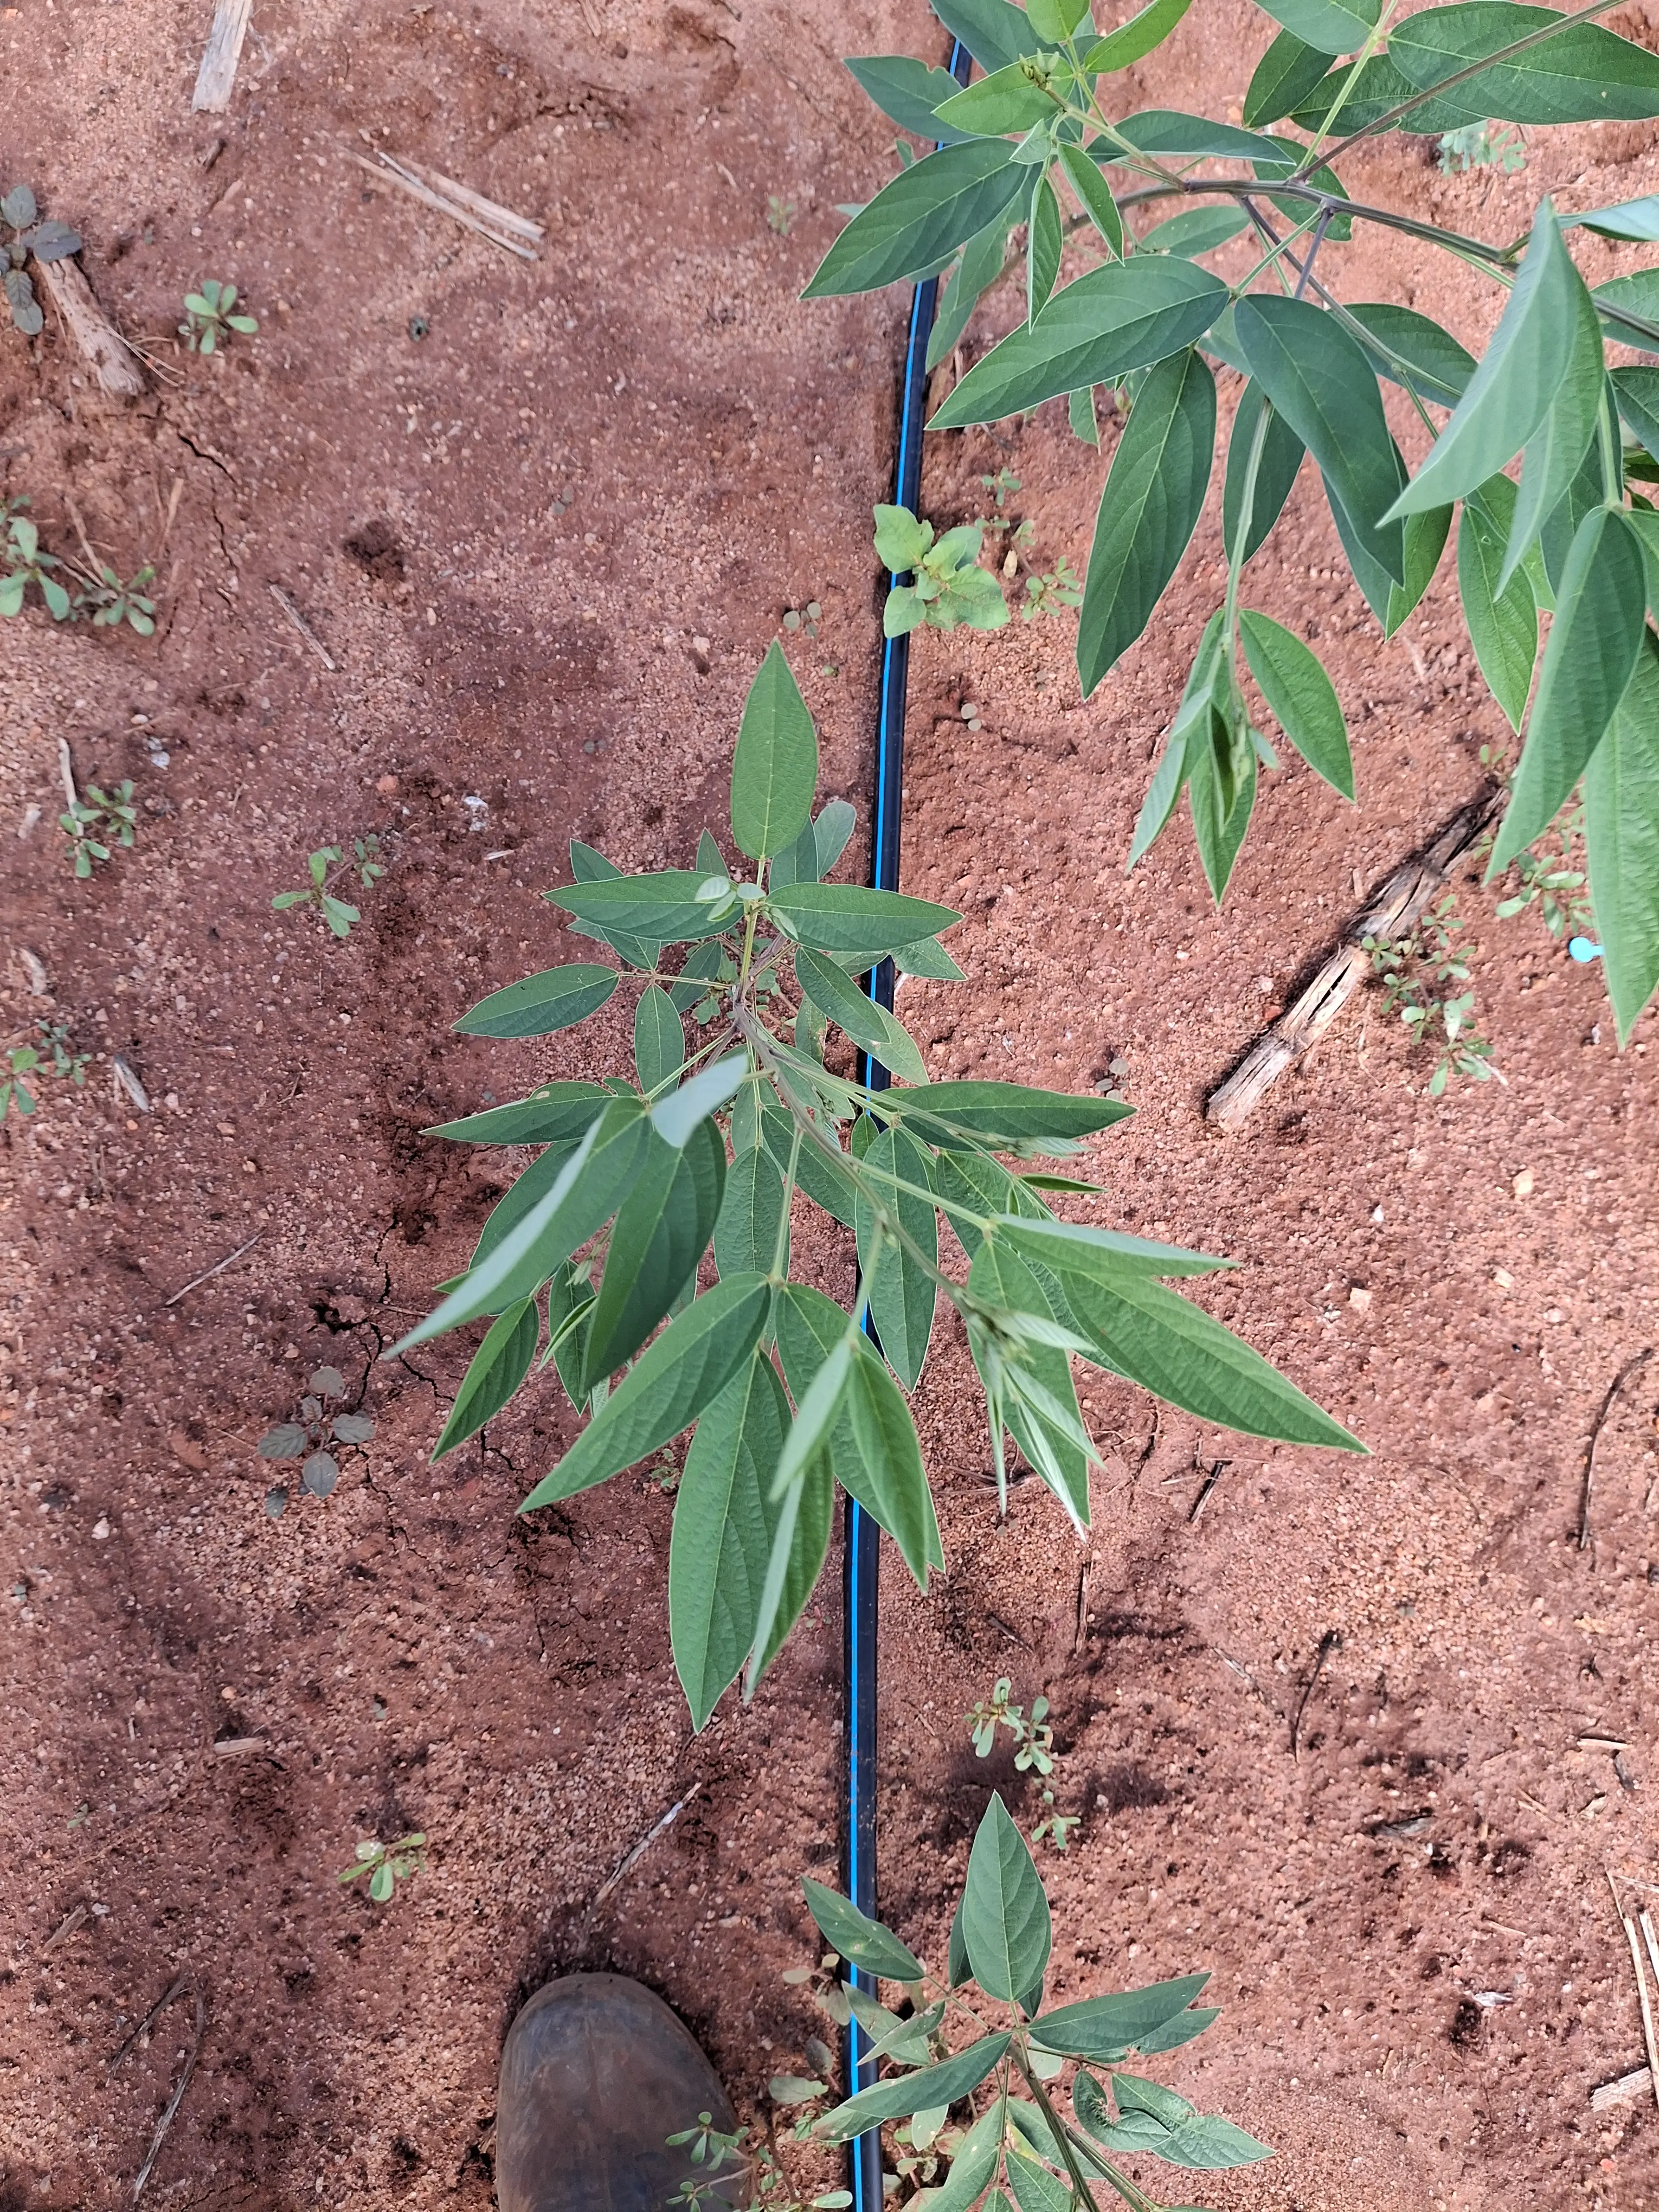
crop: pigeonpea
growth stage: vegetative
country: Kenya
